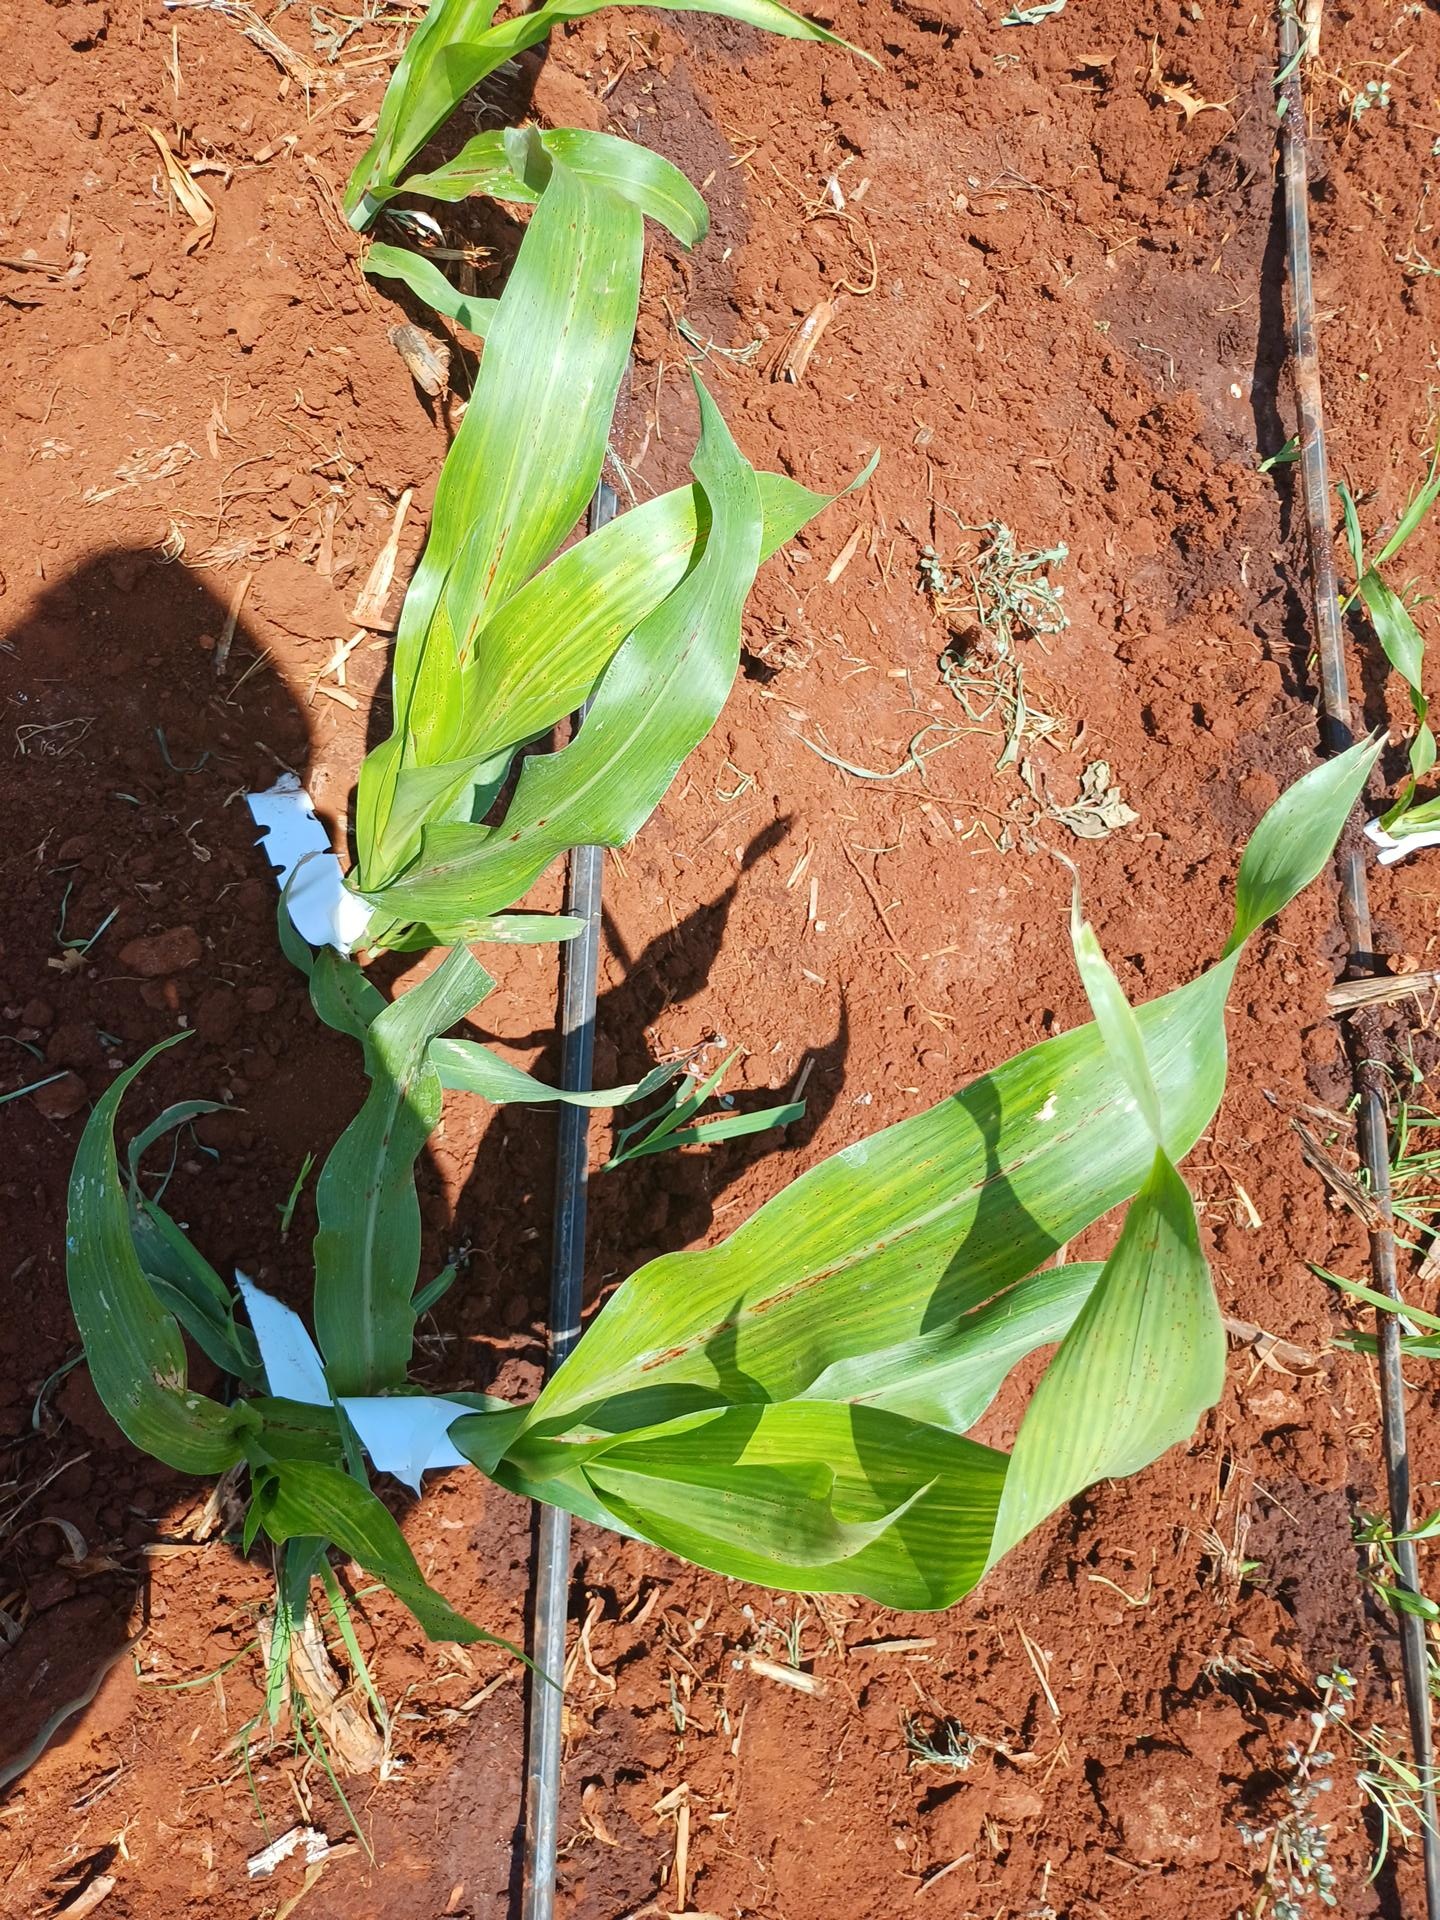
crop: sorghum
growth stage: vegetative
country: Kenya
